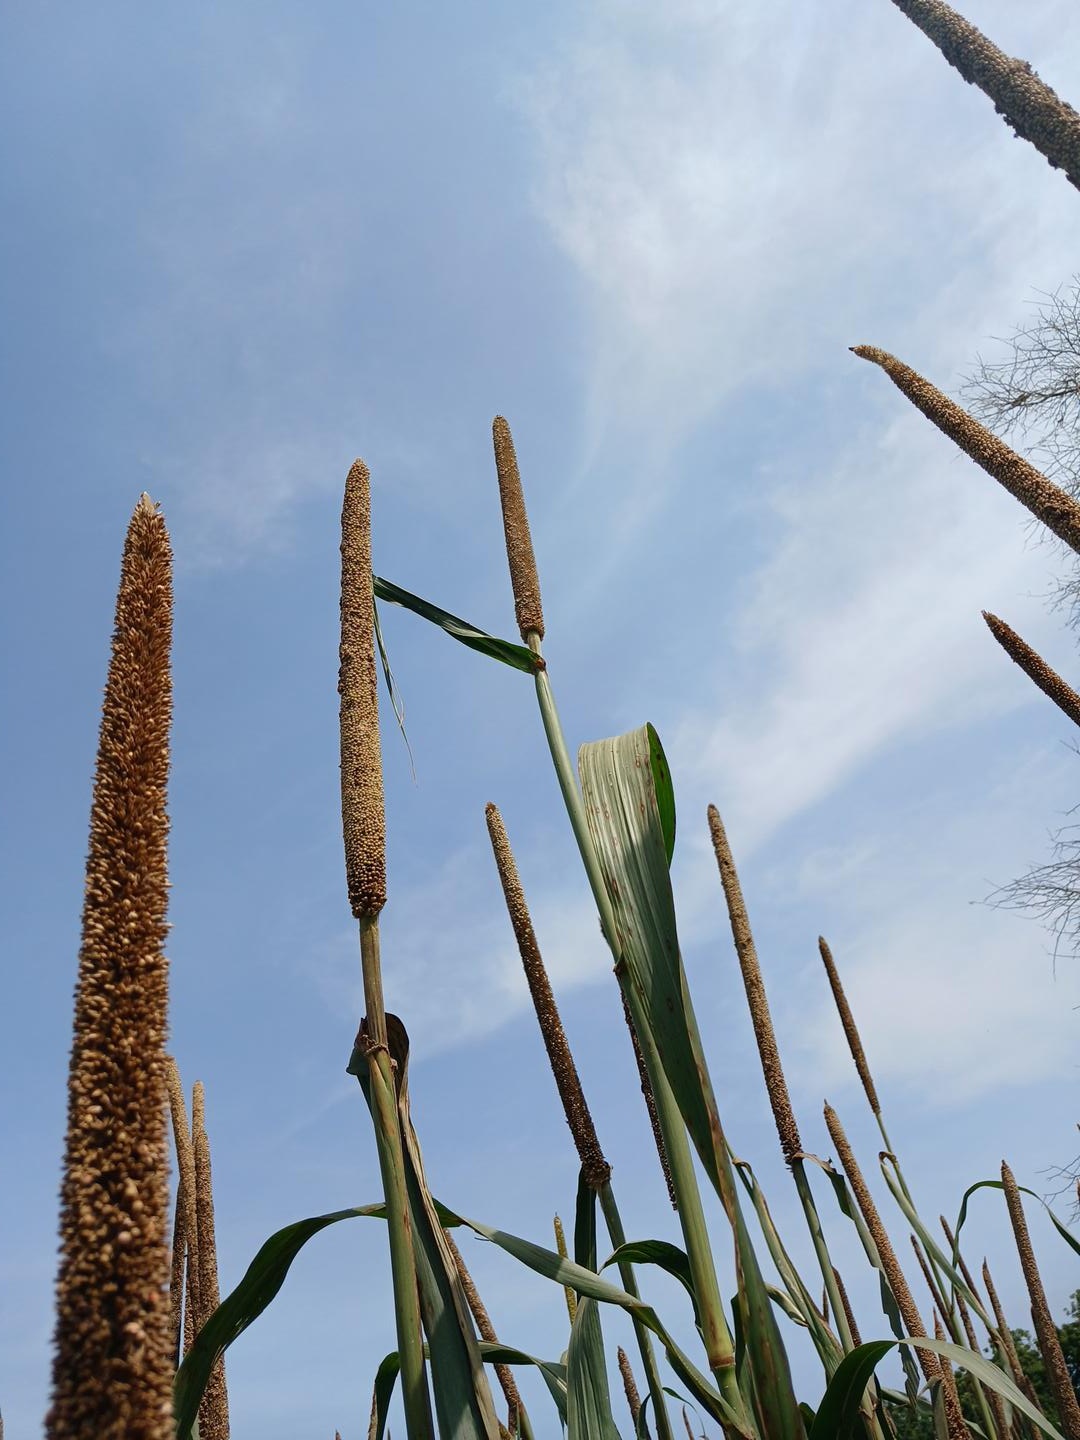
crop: pearl millet
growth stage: maturity
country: Senegal
